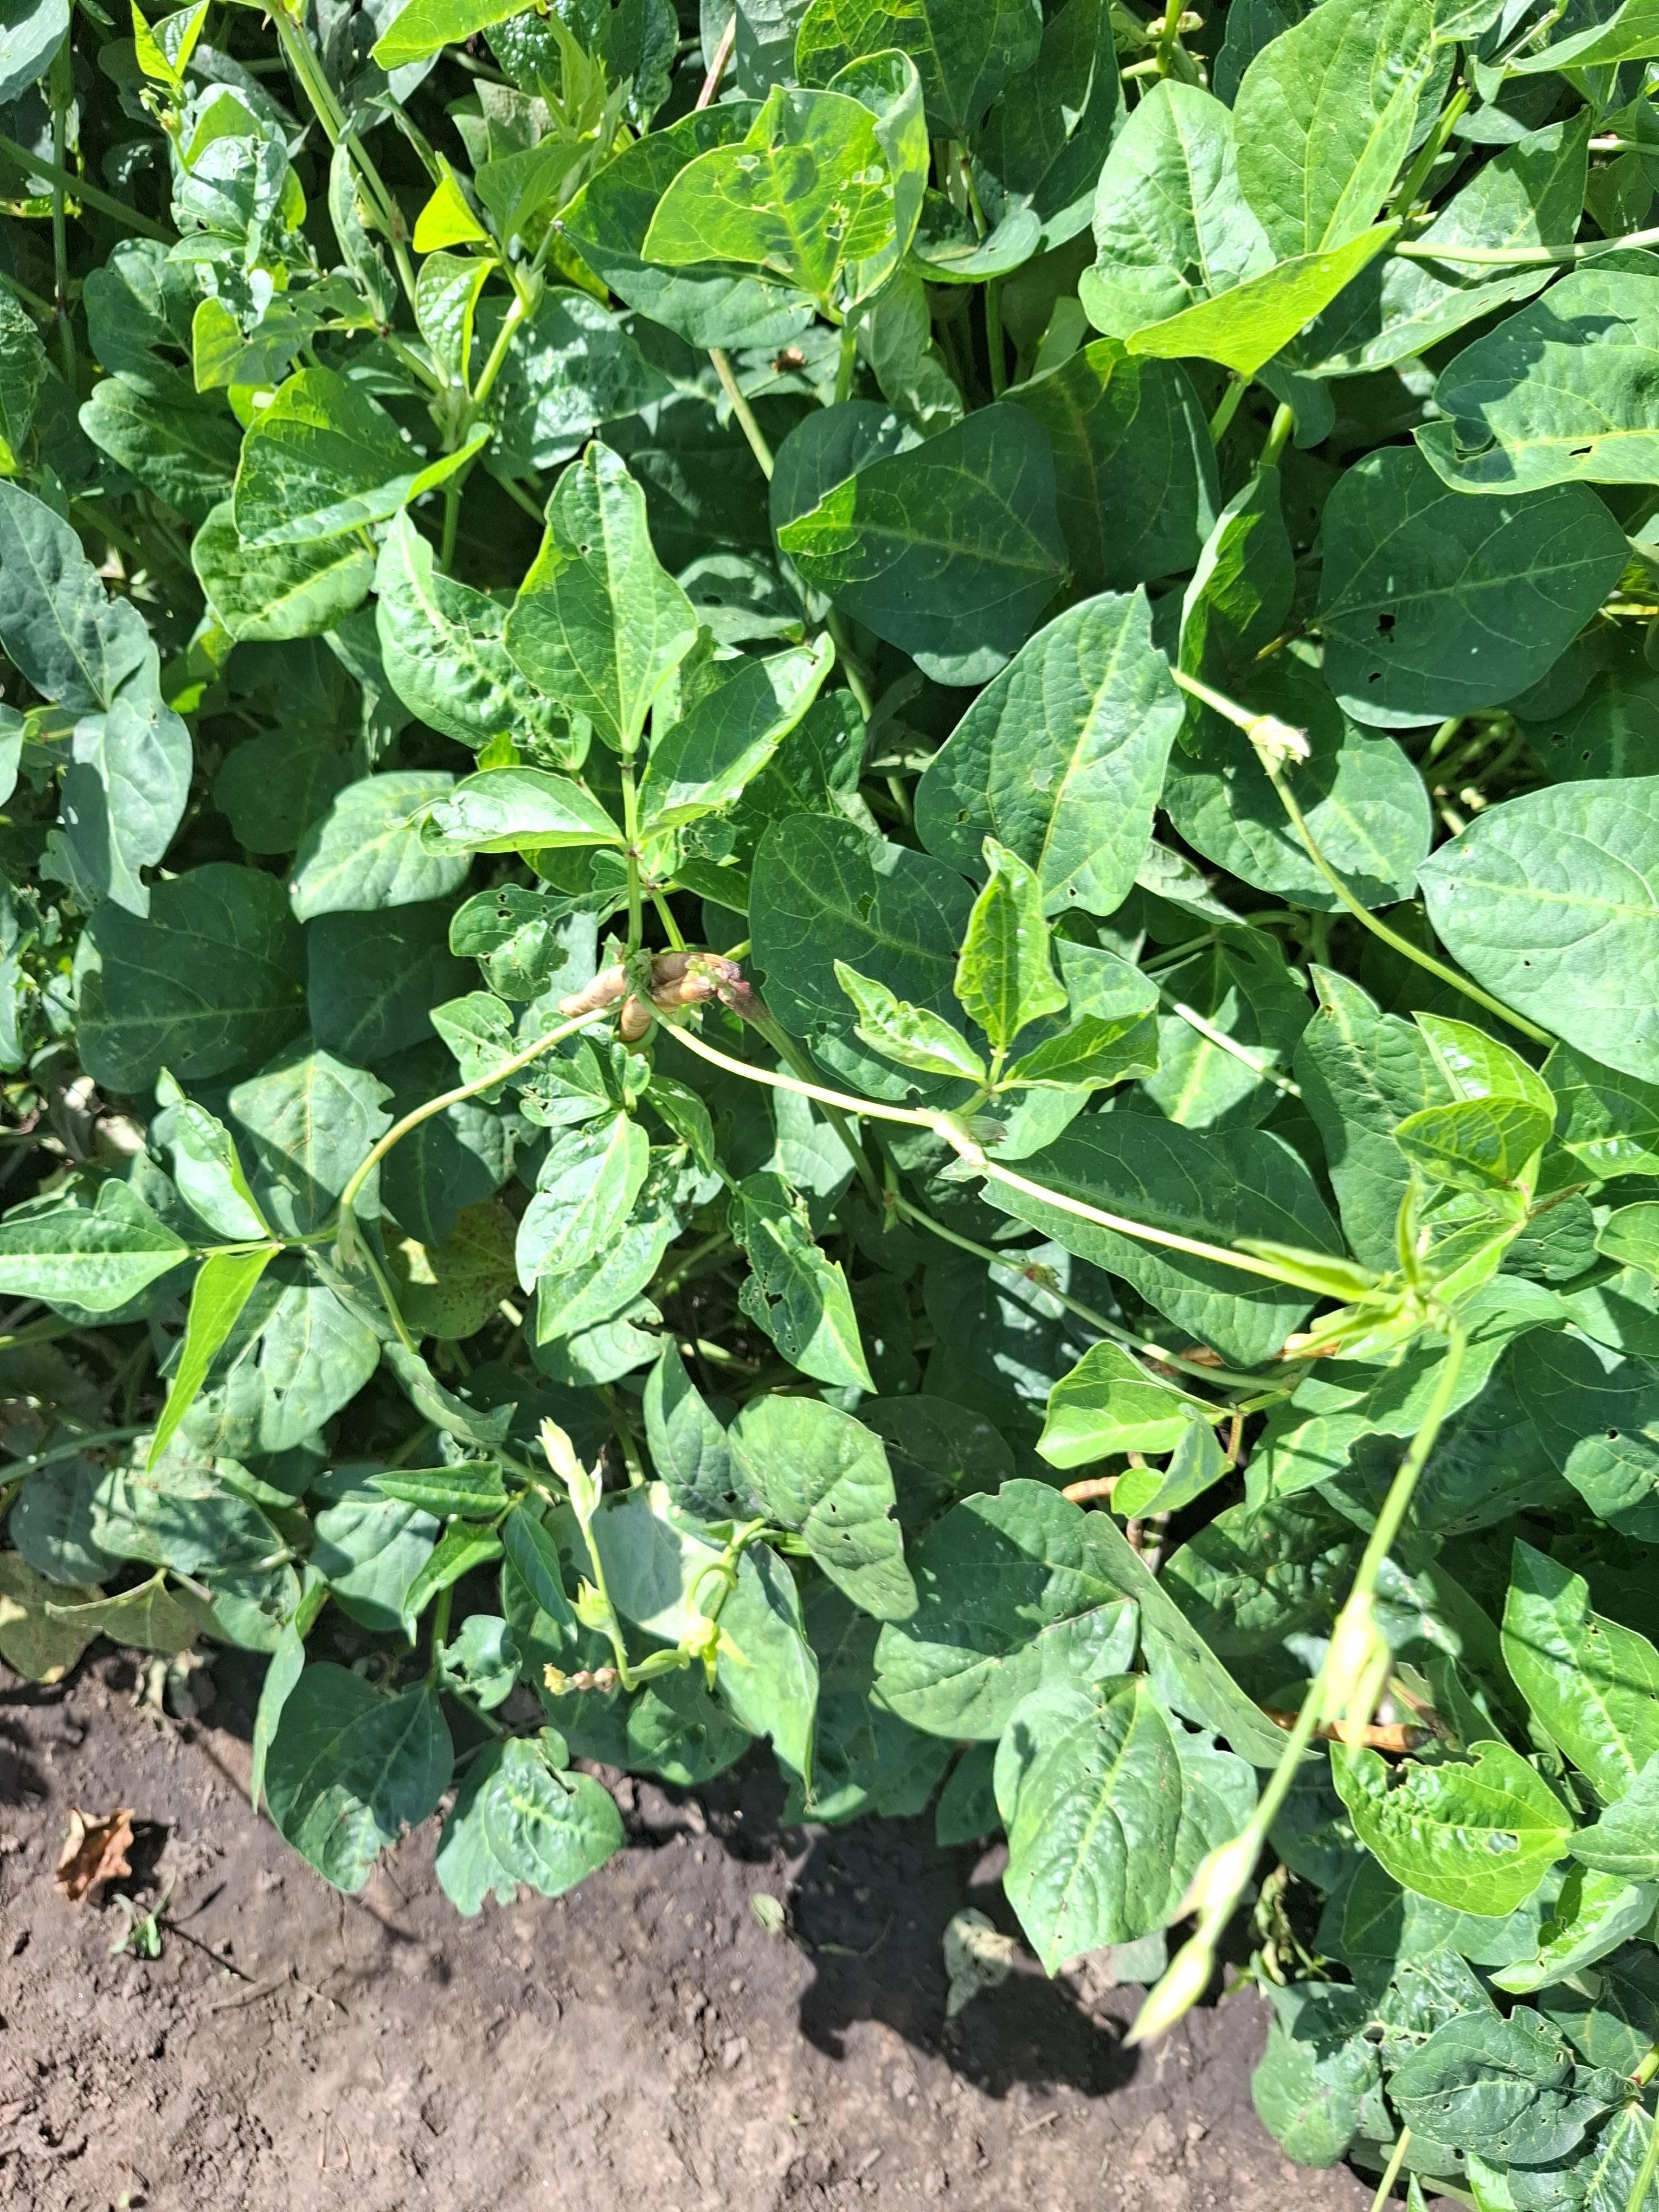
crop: cowpea
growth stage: development pod
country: Tanzania
